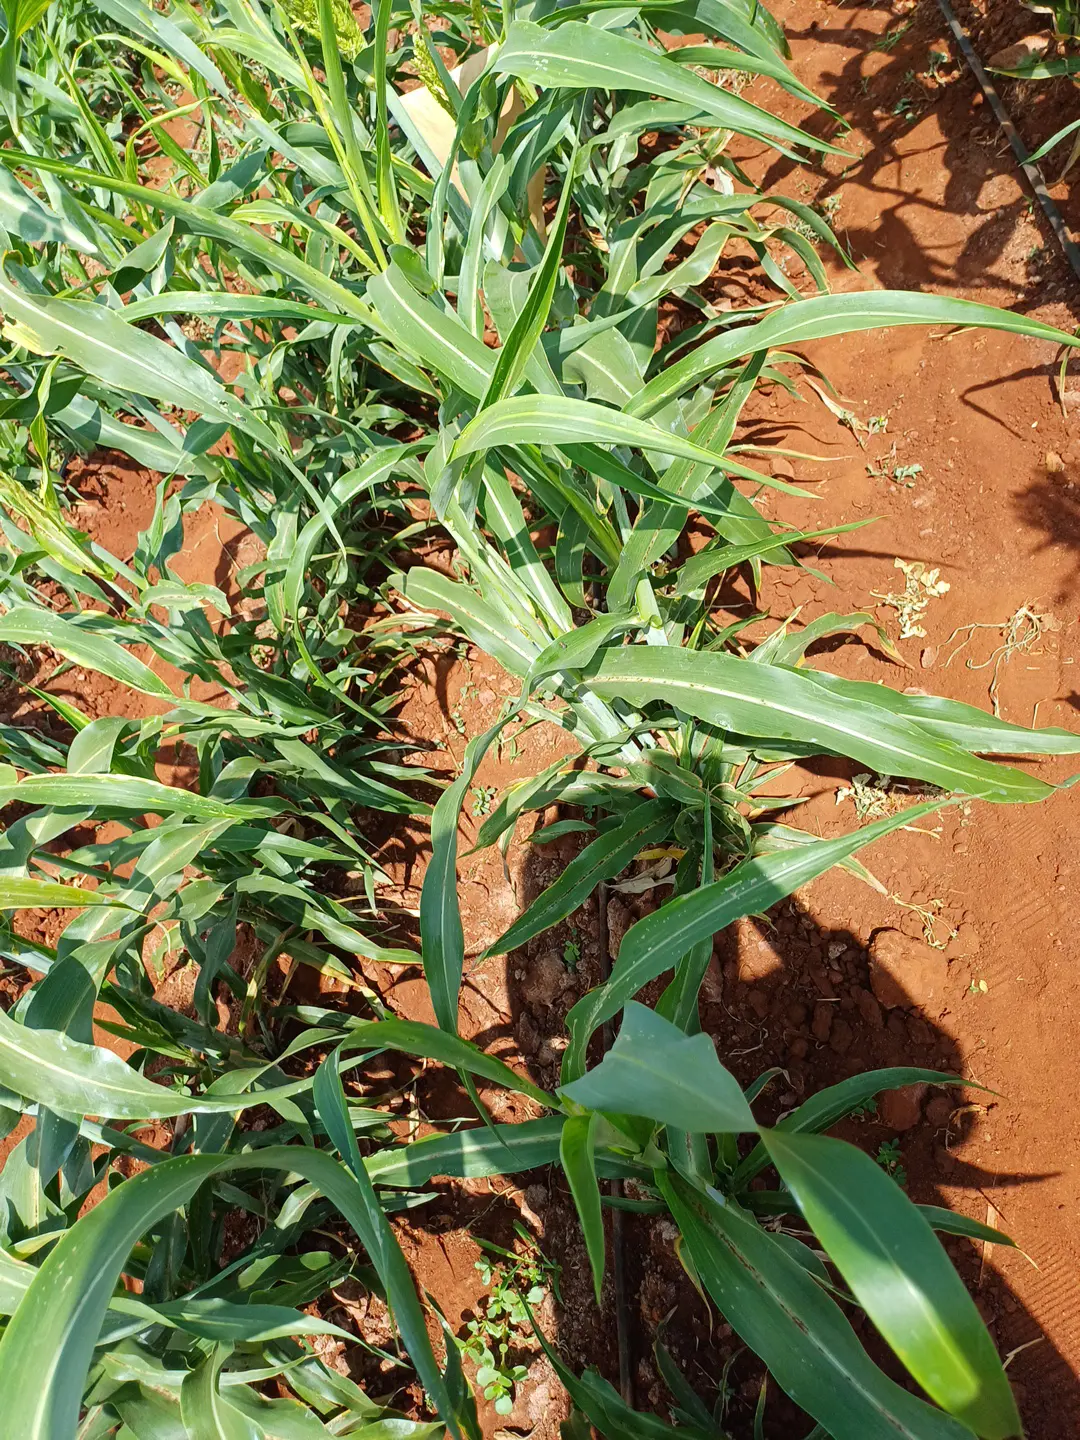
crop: sorghum
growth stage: heading tuber
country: Kenya
